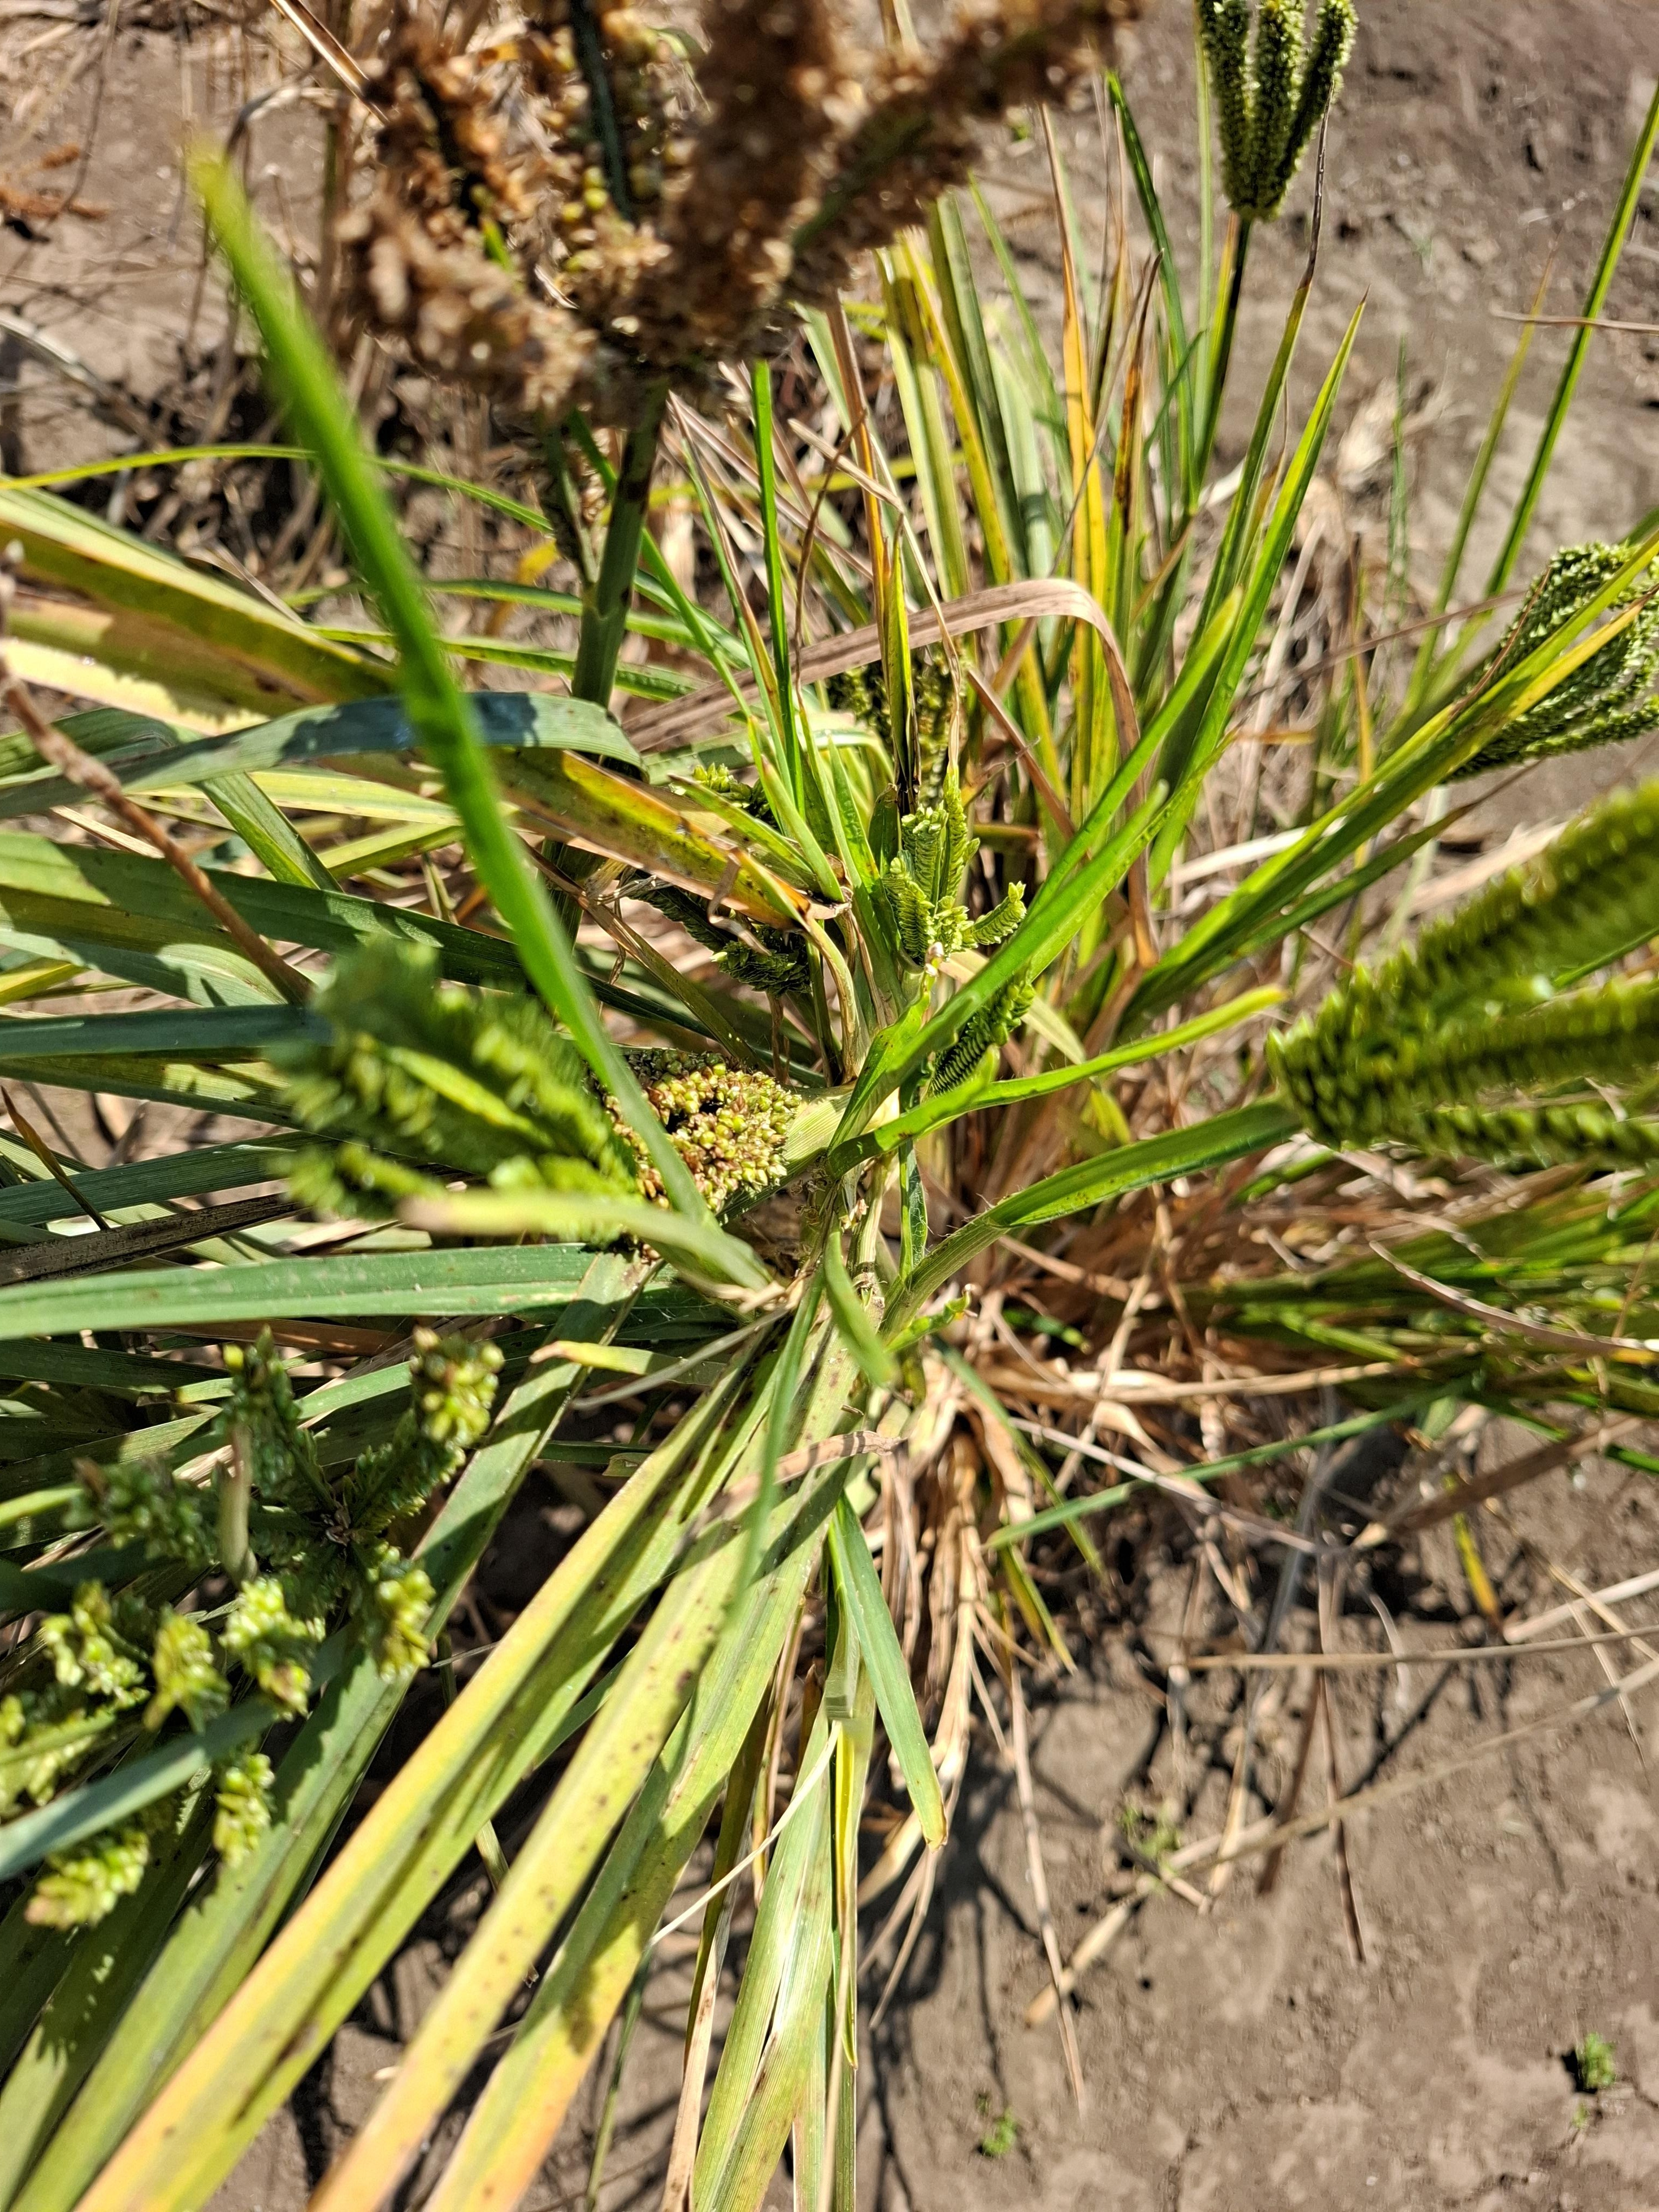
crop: finger millet
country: Tanzania
